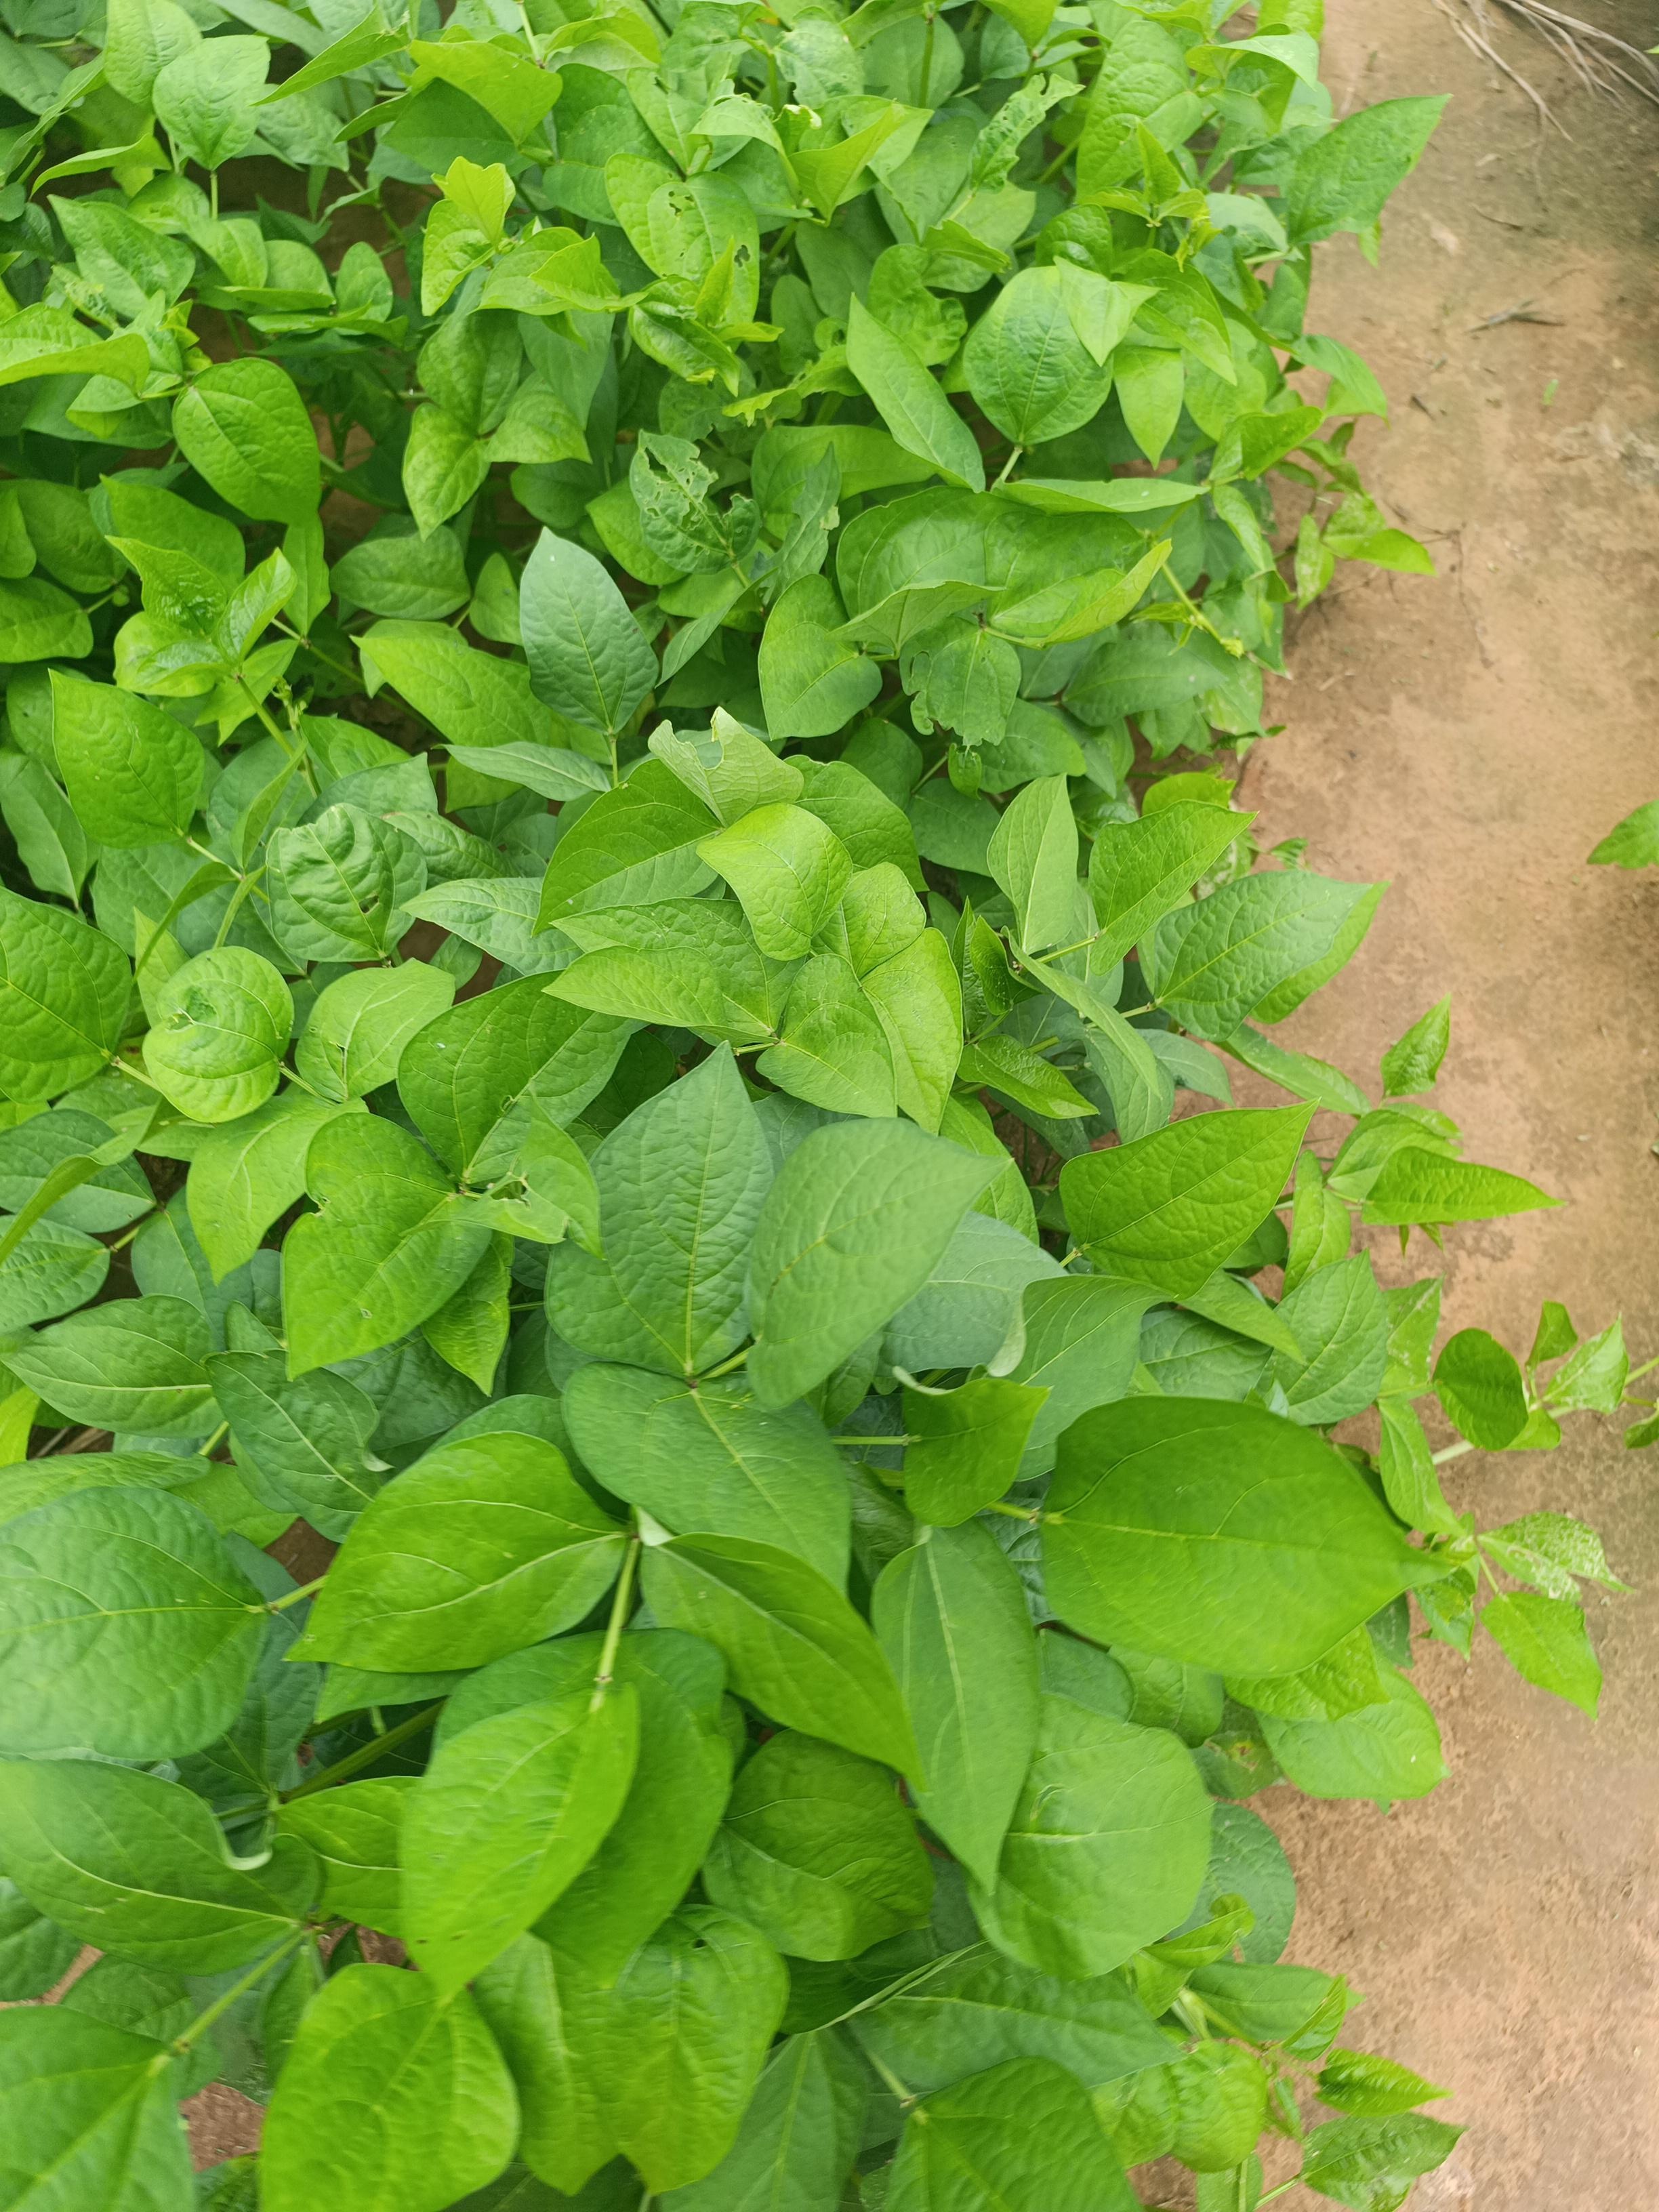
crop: cowpea
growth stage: vegetative
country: Nigeria
